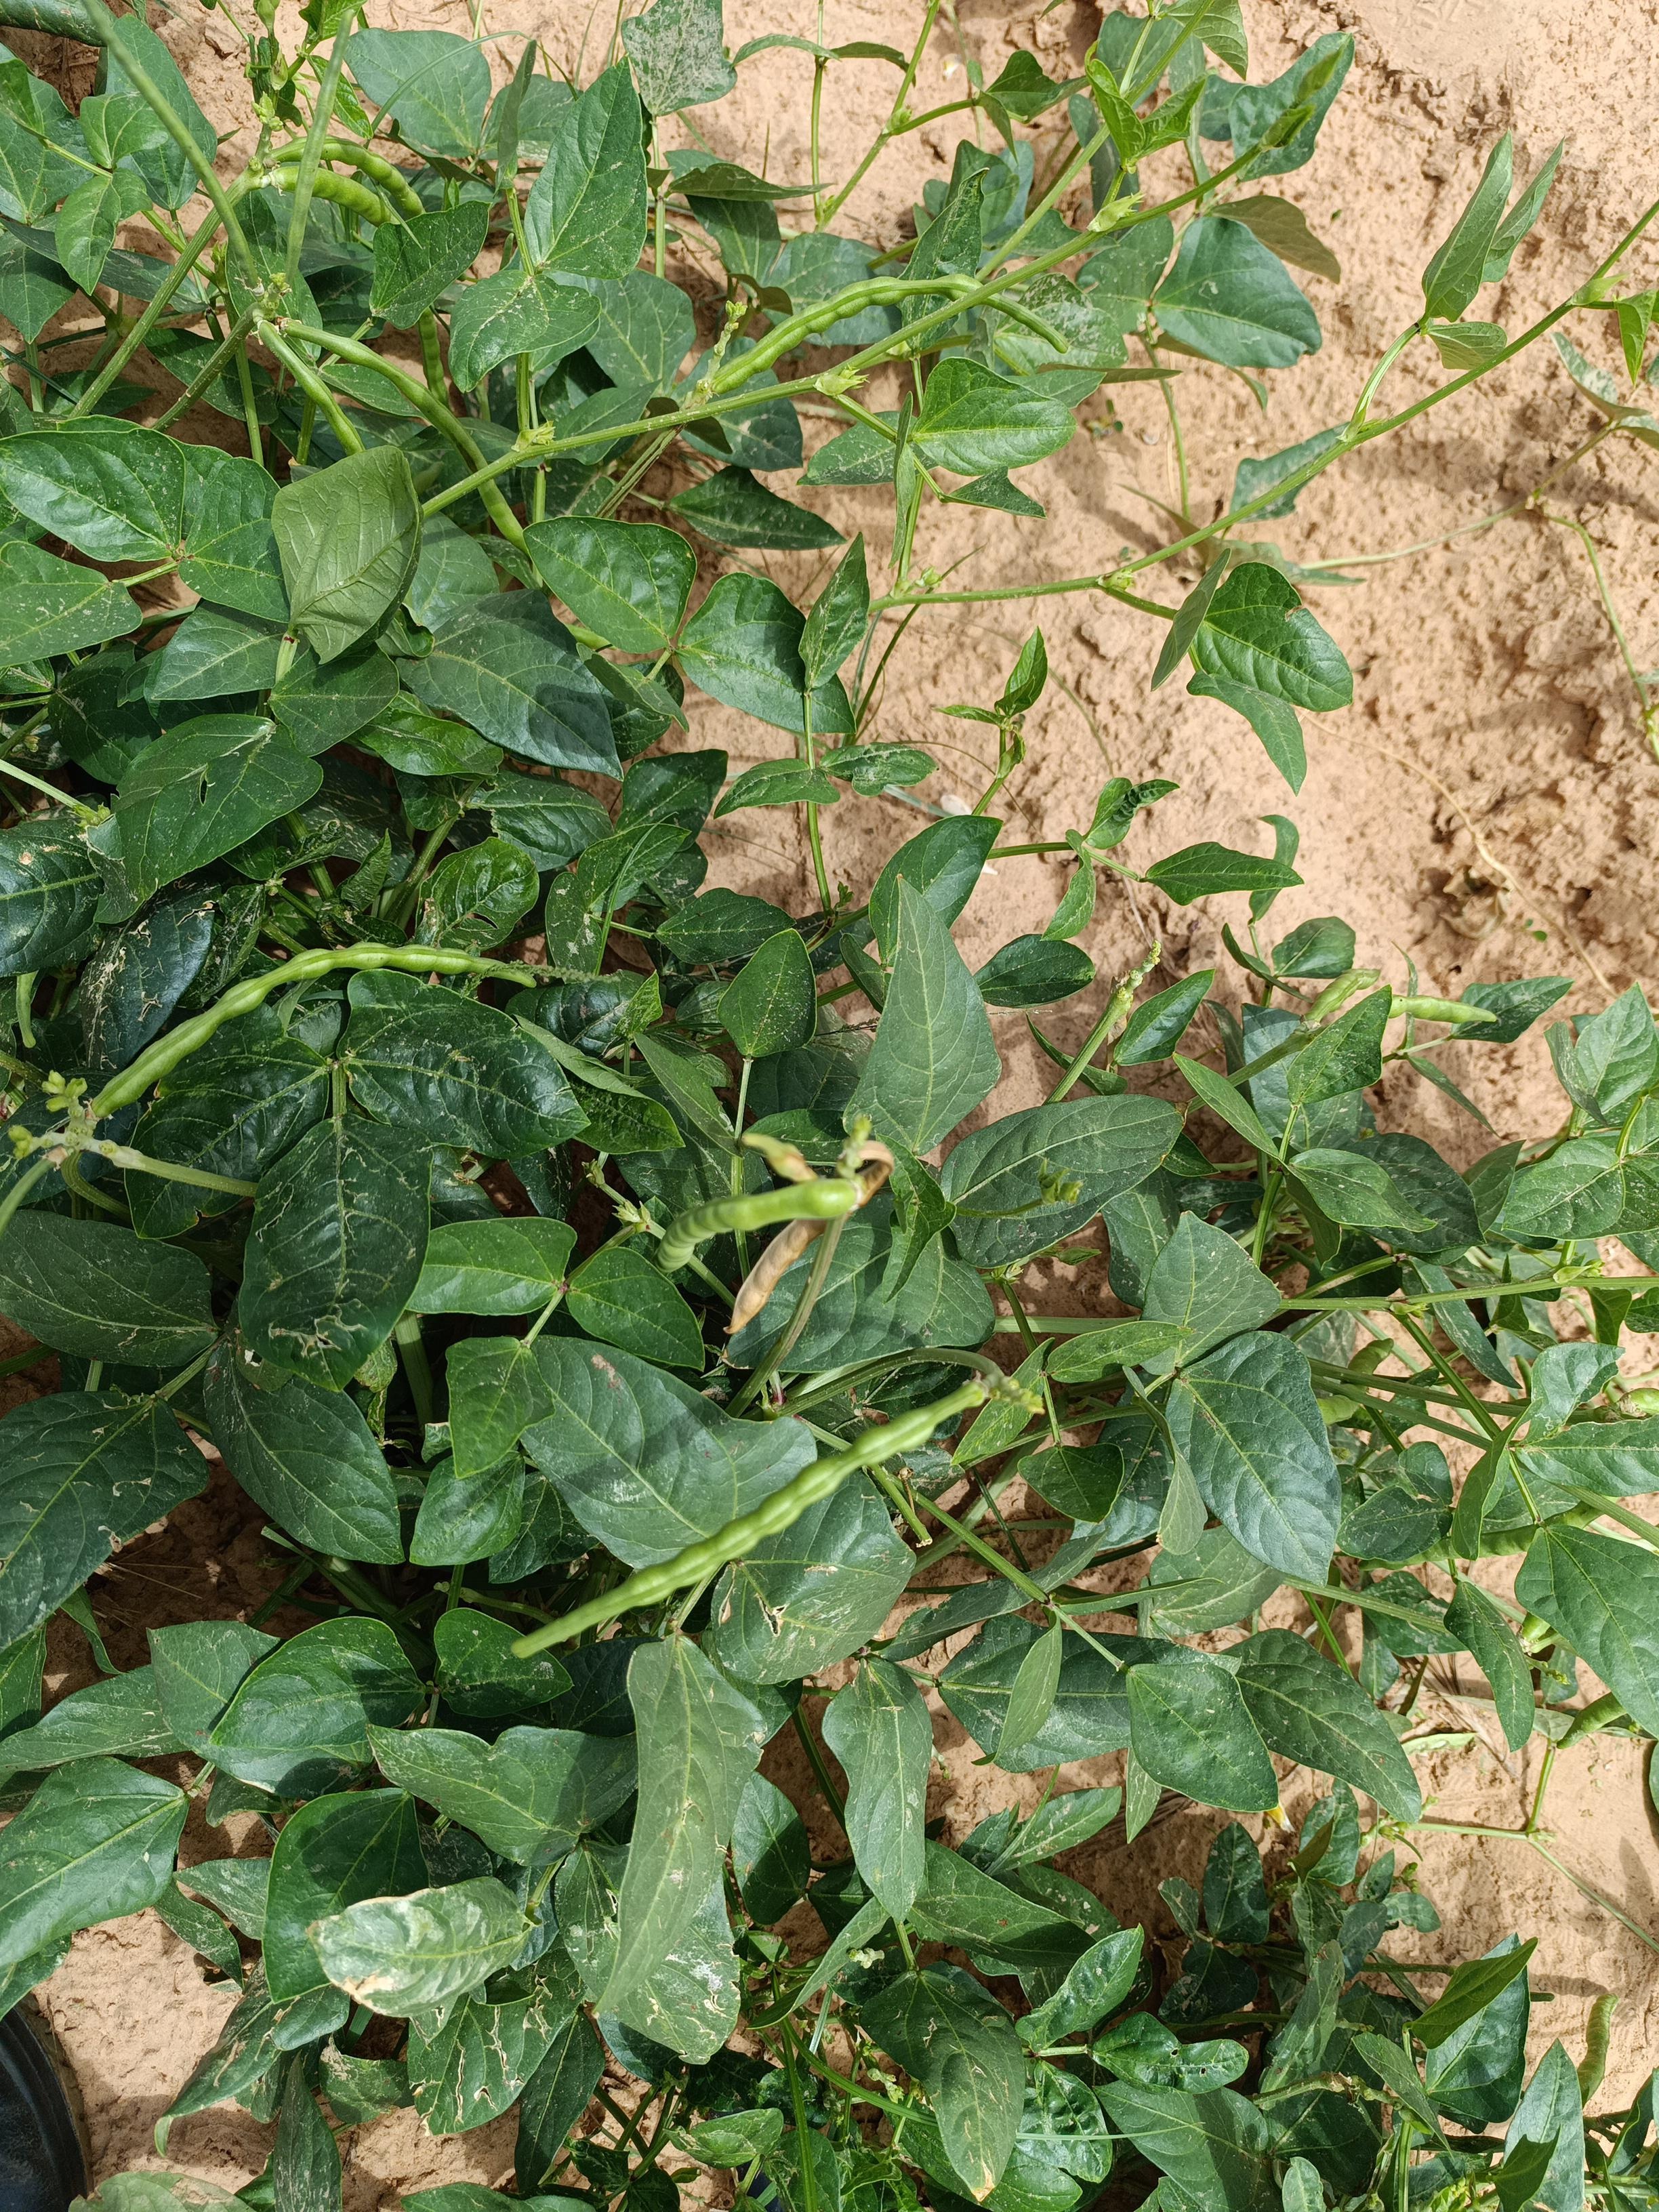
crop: cowpea
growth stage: development pod
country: Nigeria
